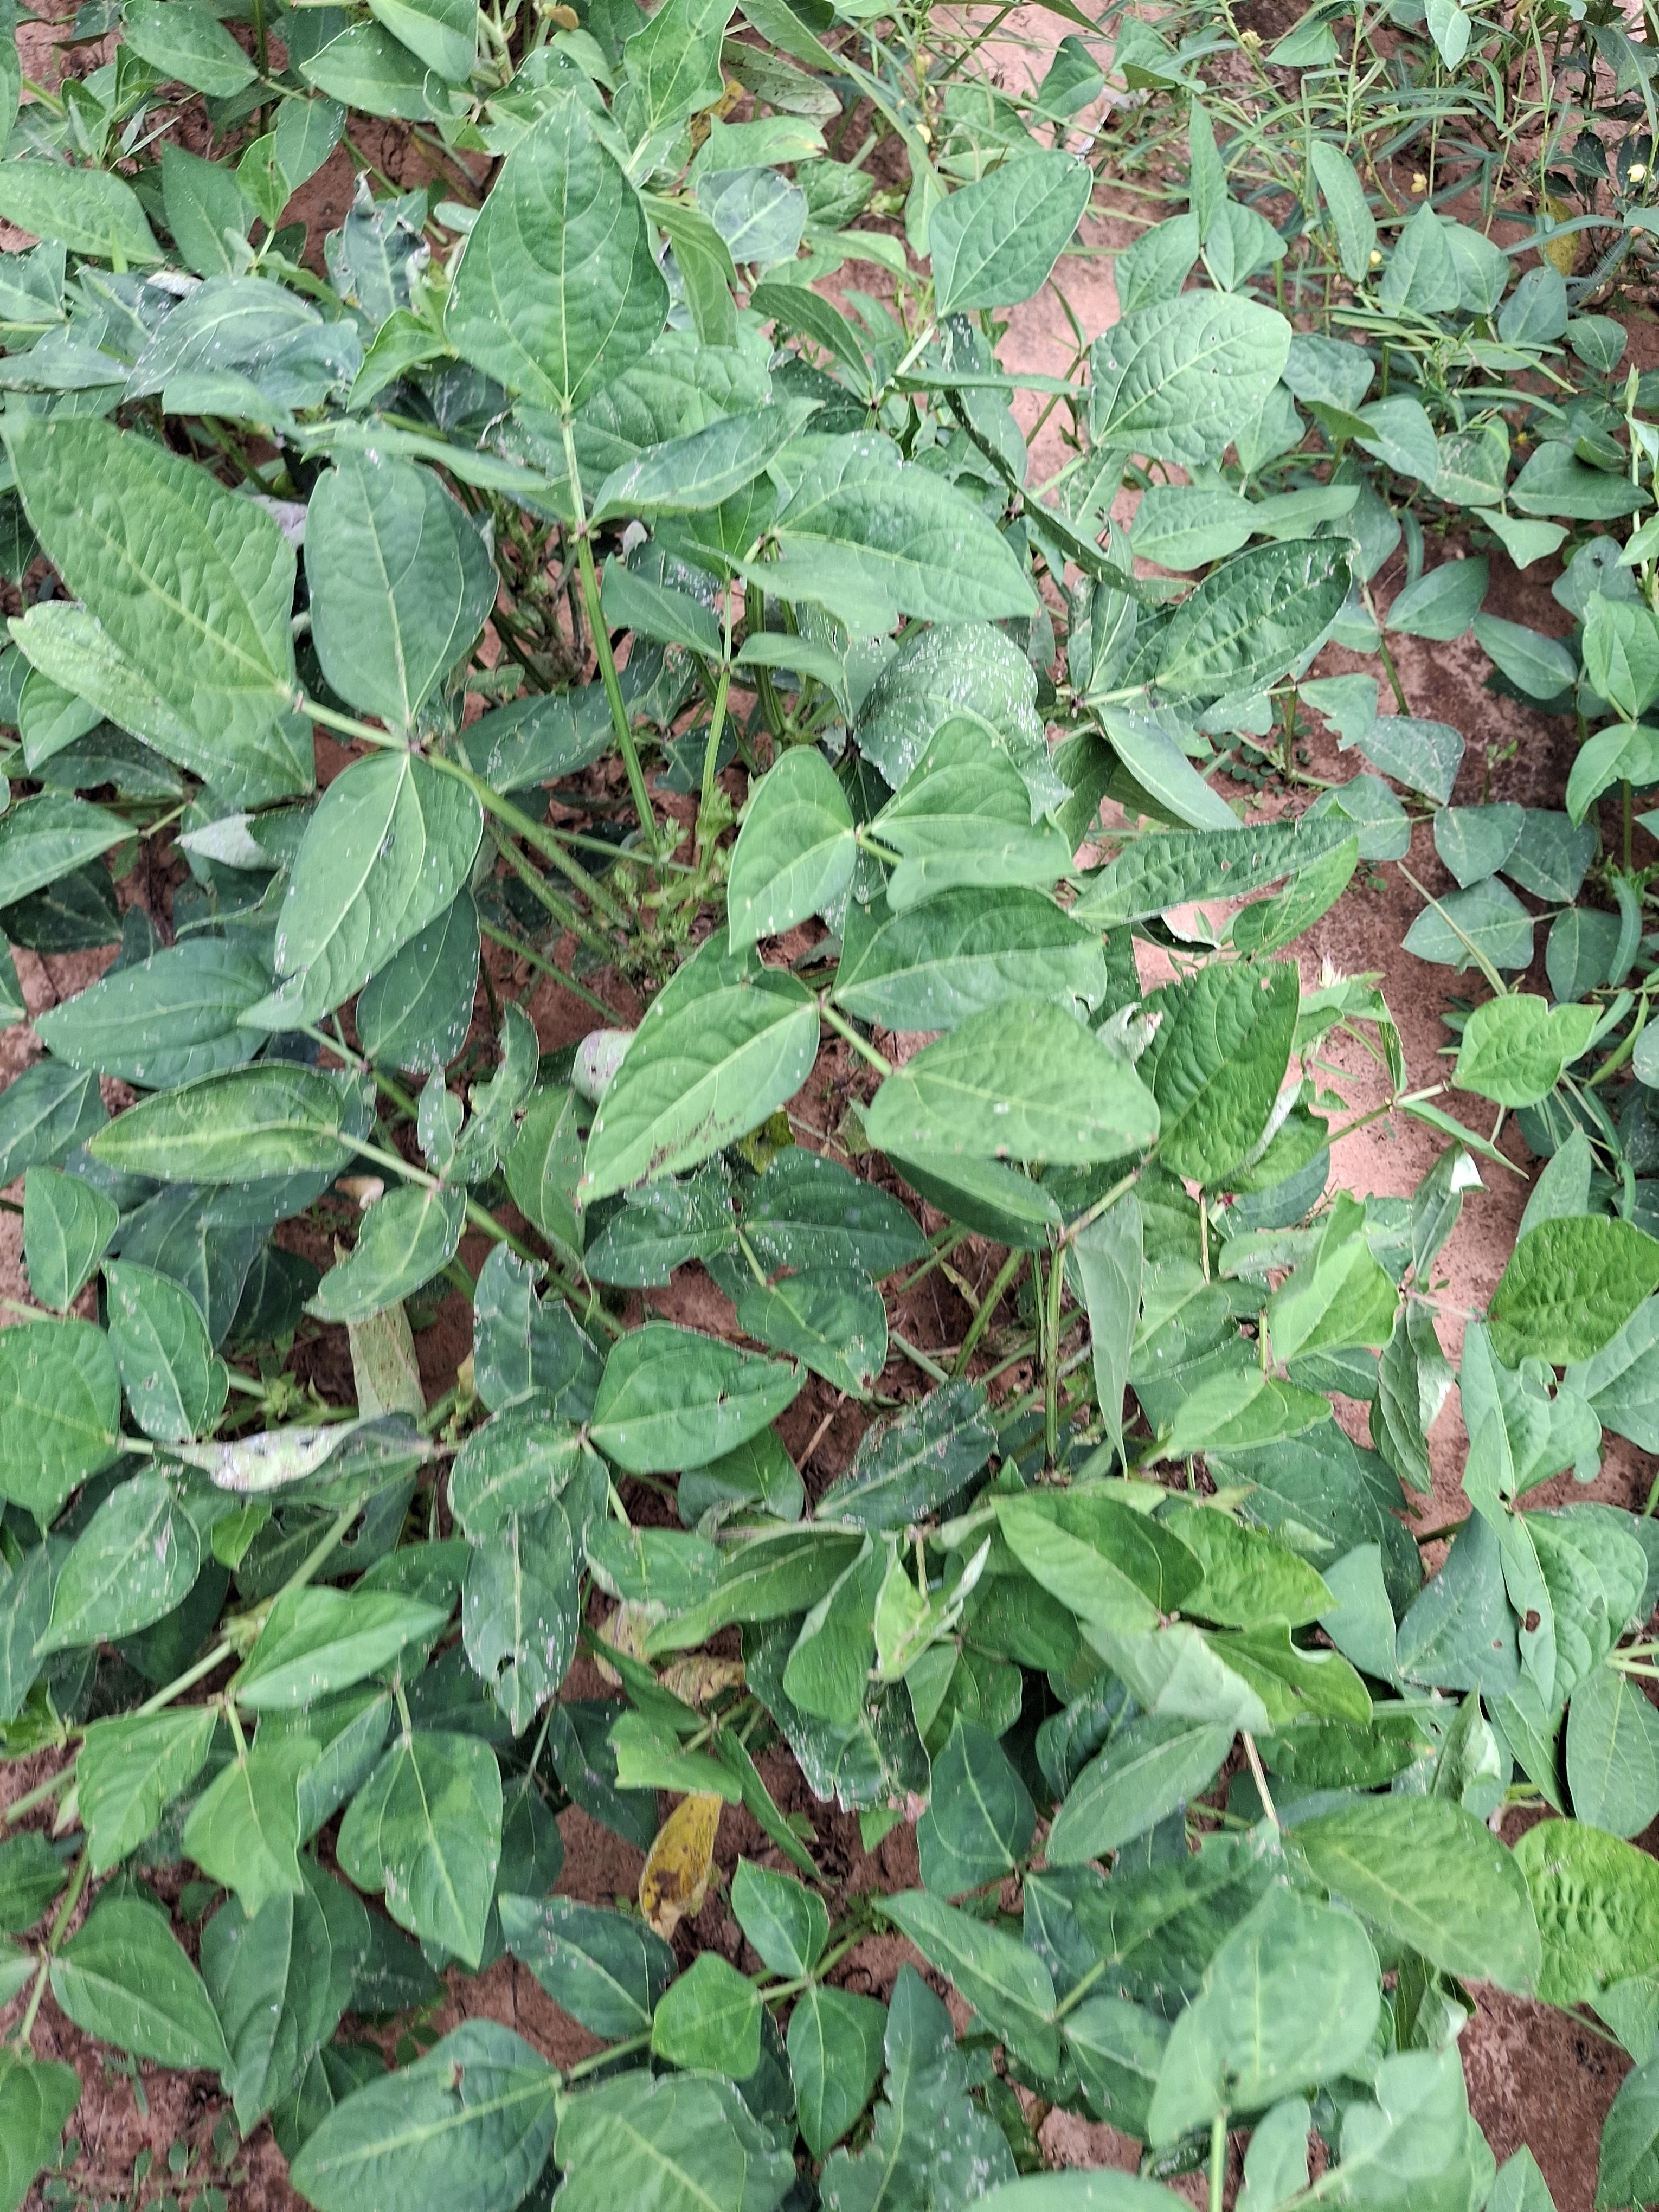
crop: cowpea
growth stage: flowering
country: Nigeria
